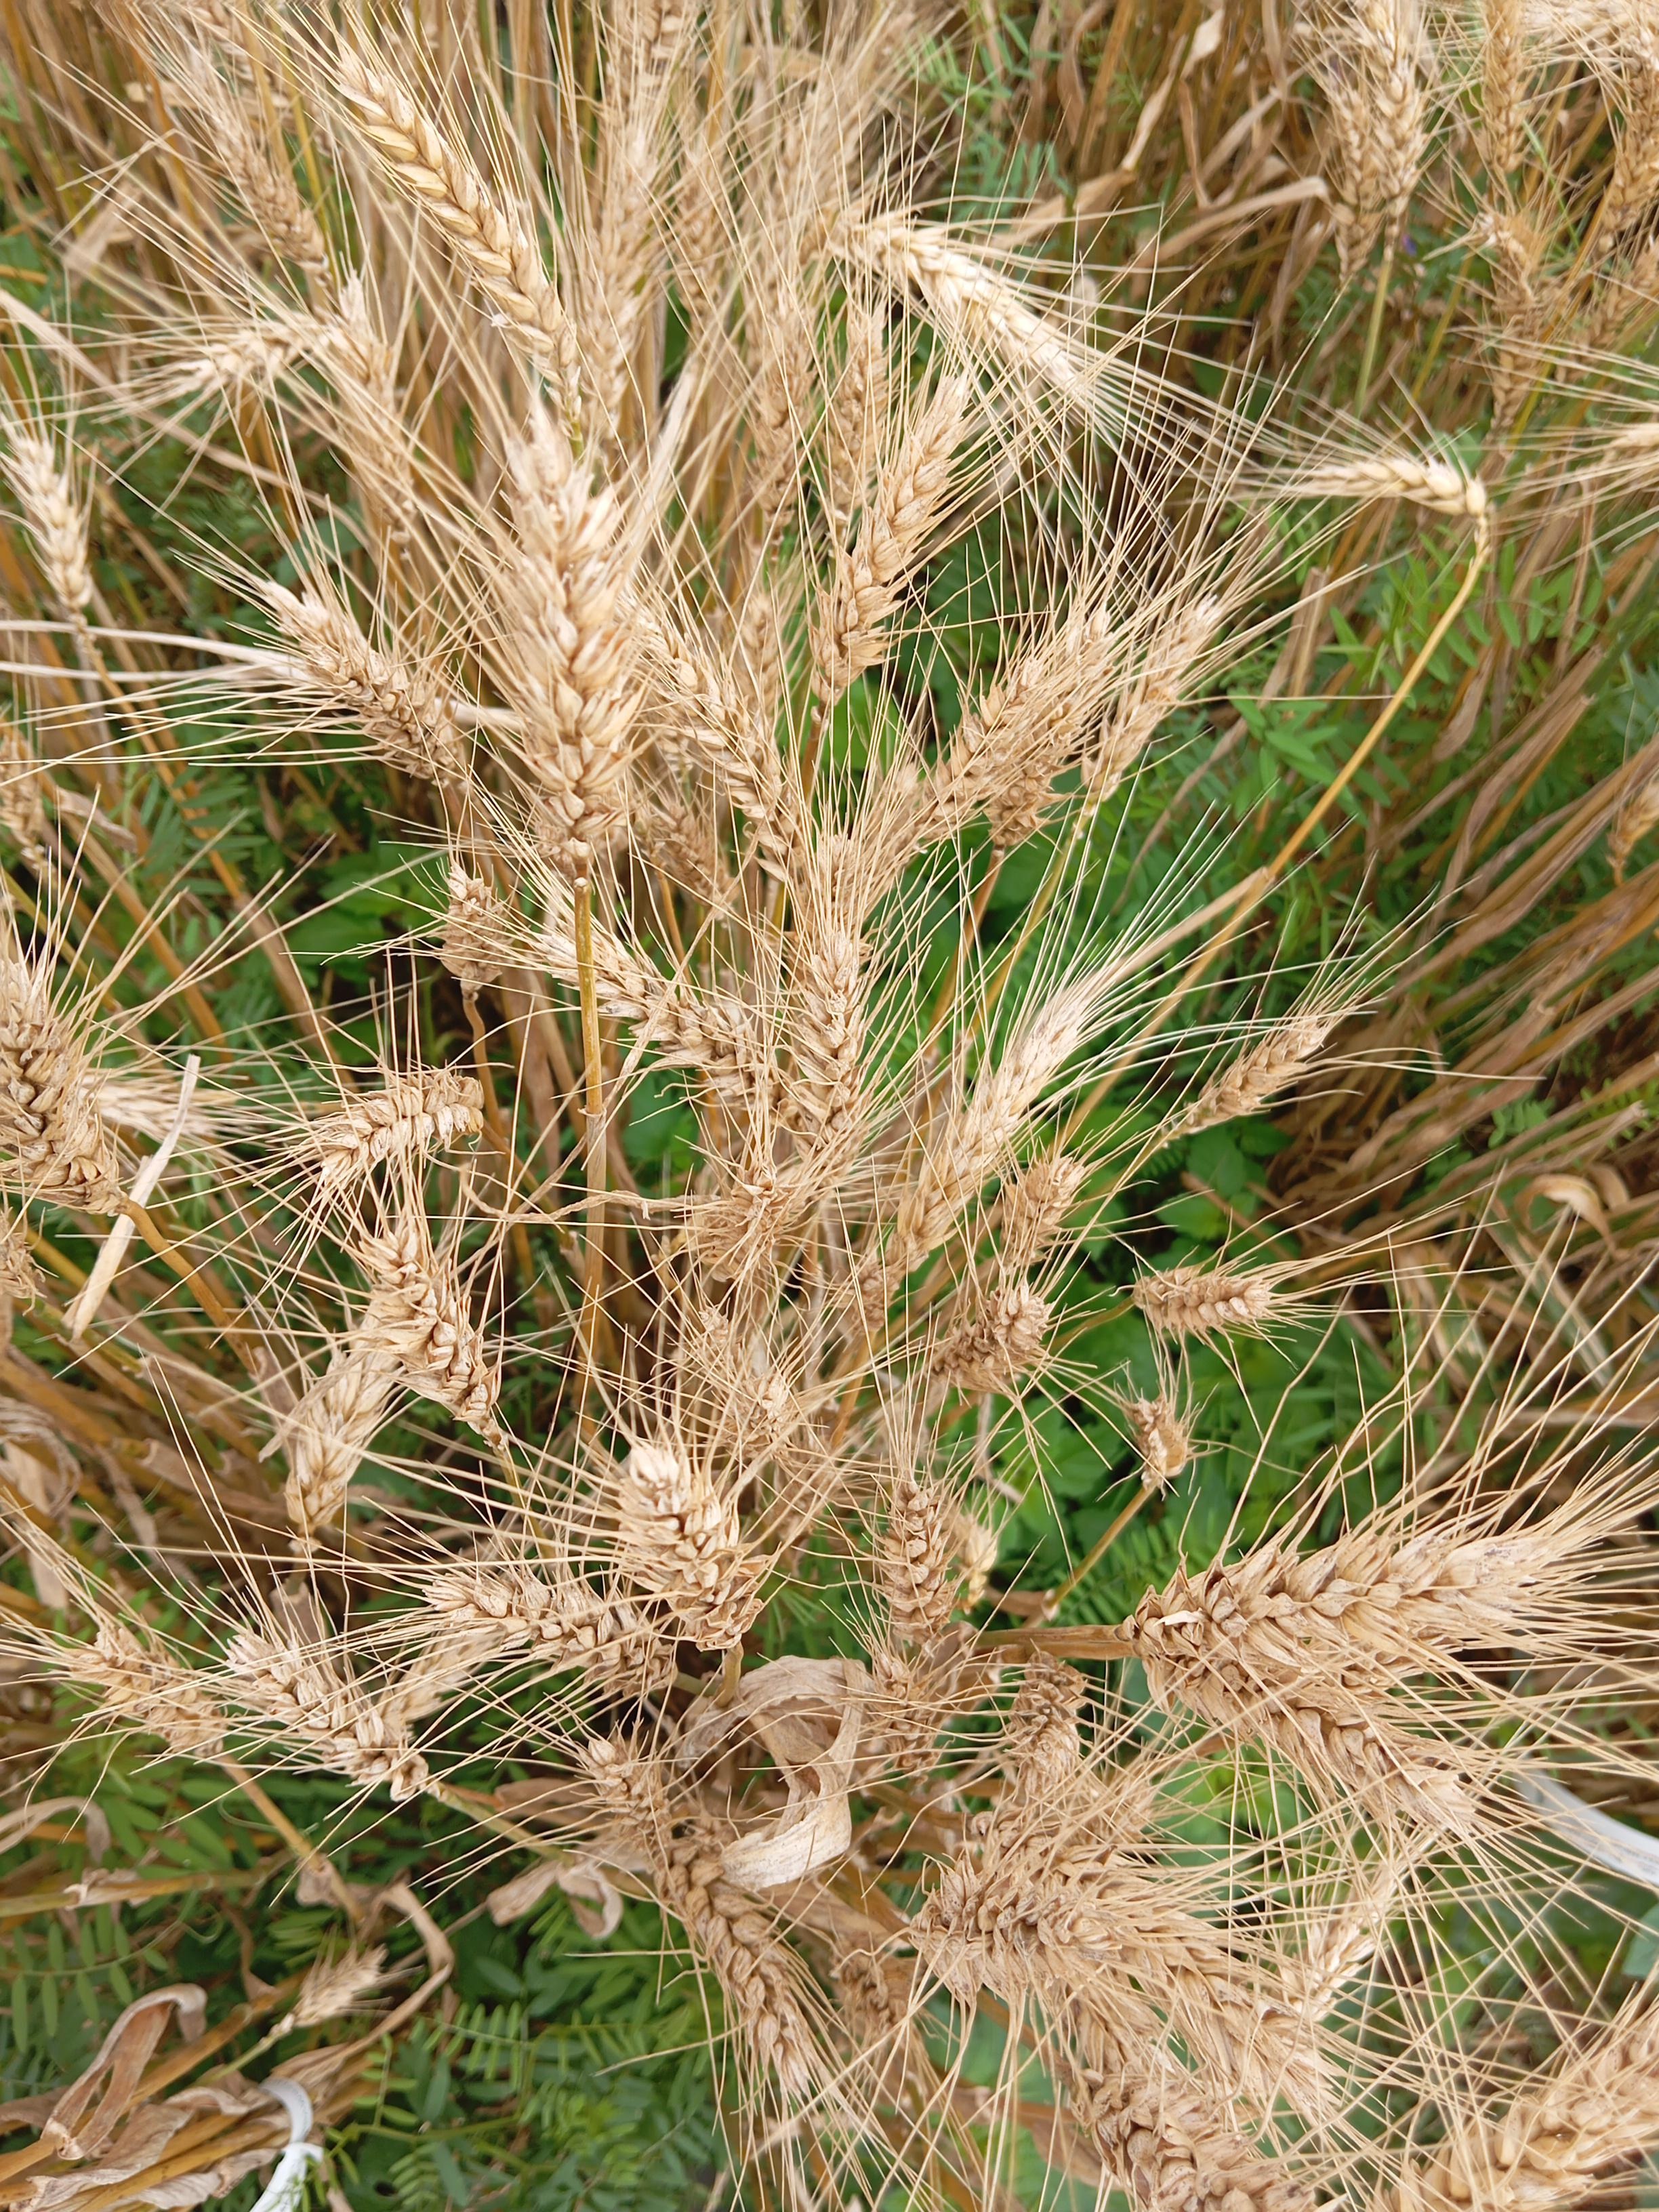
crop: wheat
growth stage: maturity
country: Kenya
